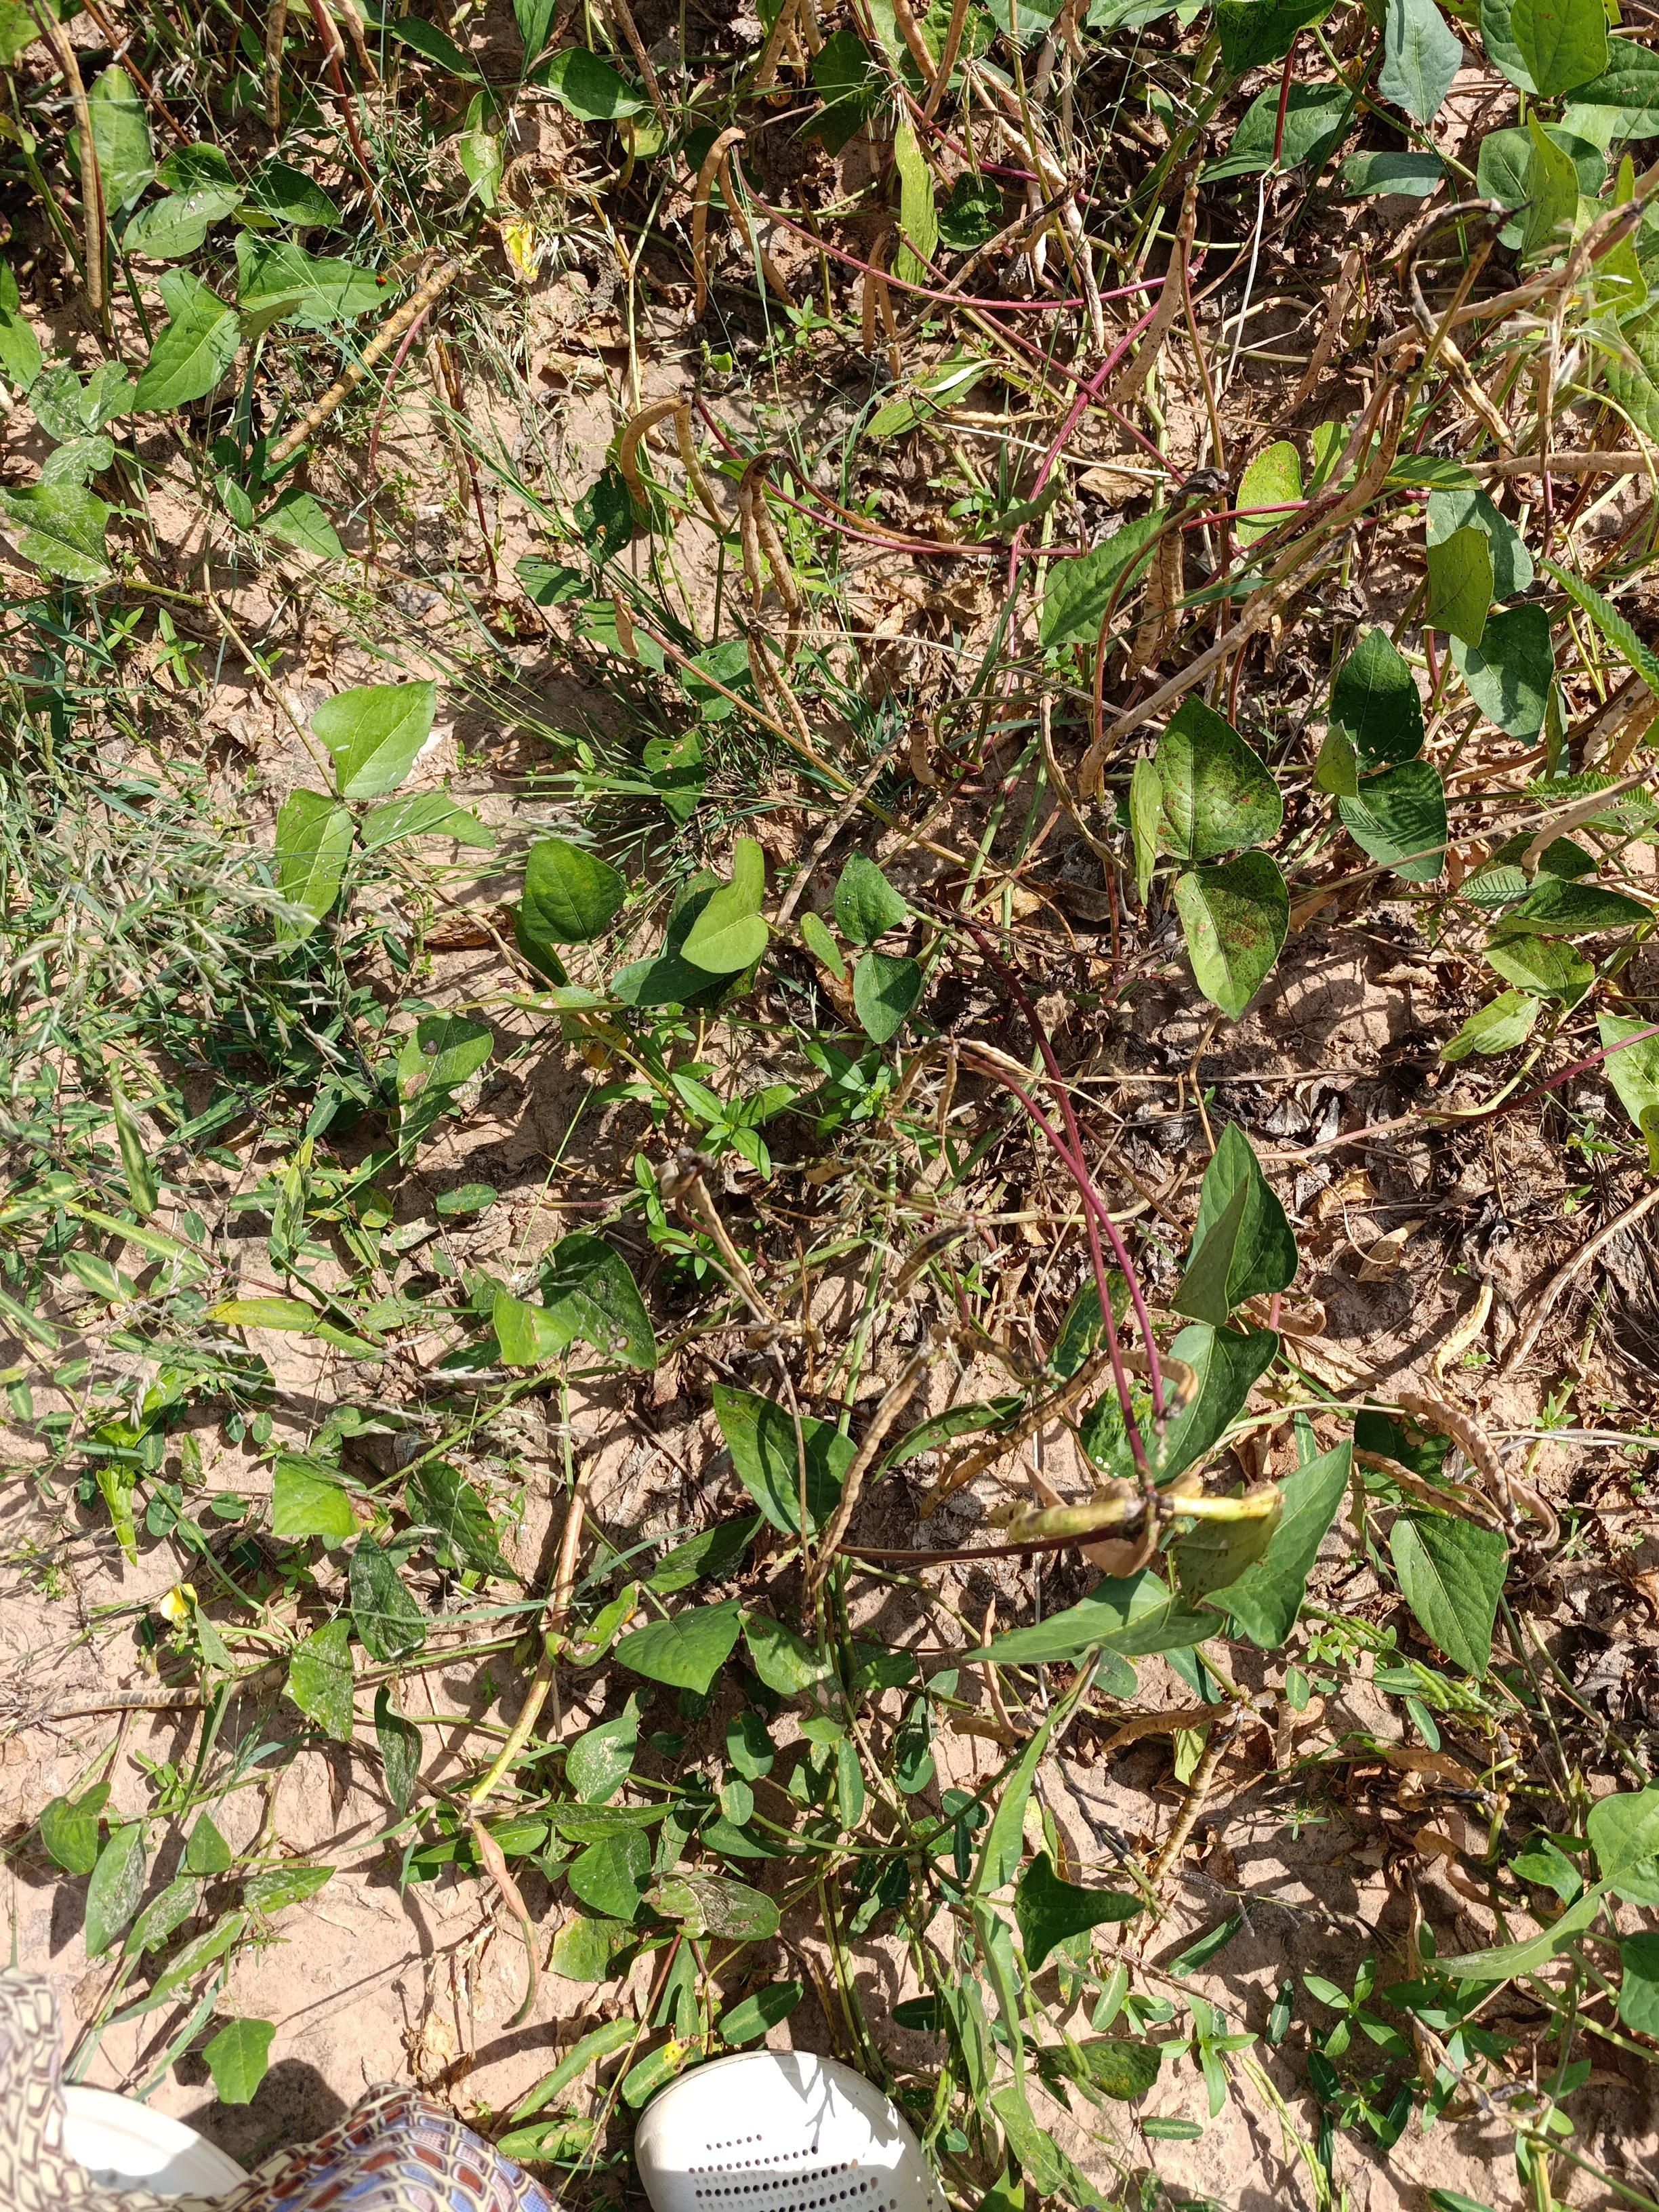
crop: cowpea
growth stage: maturity
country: Nigeria
